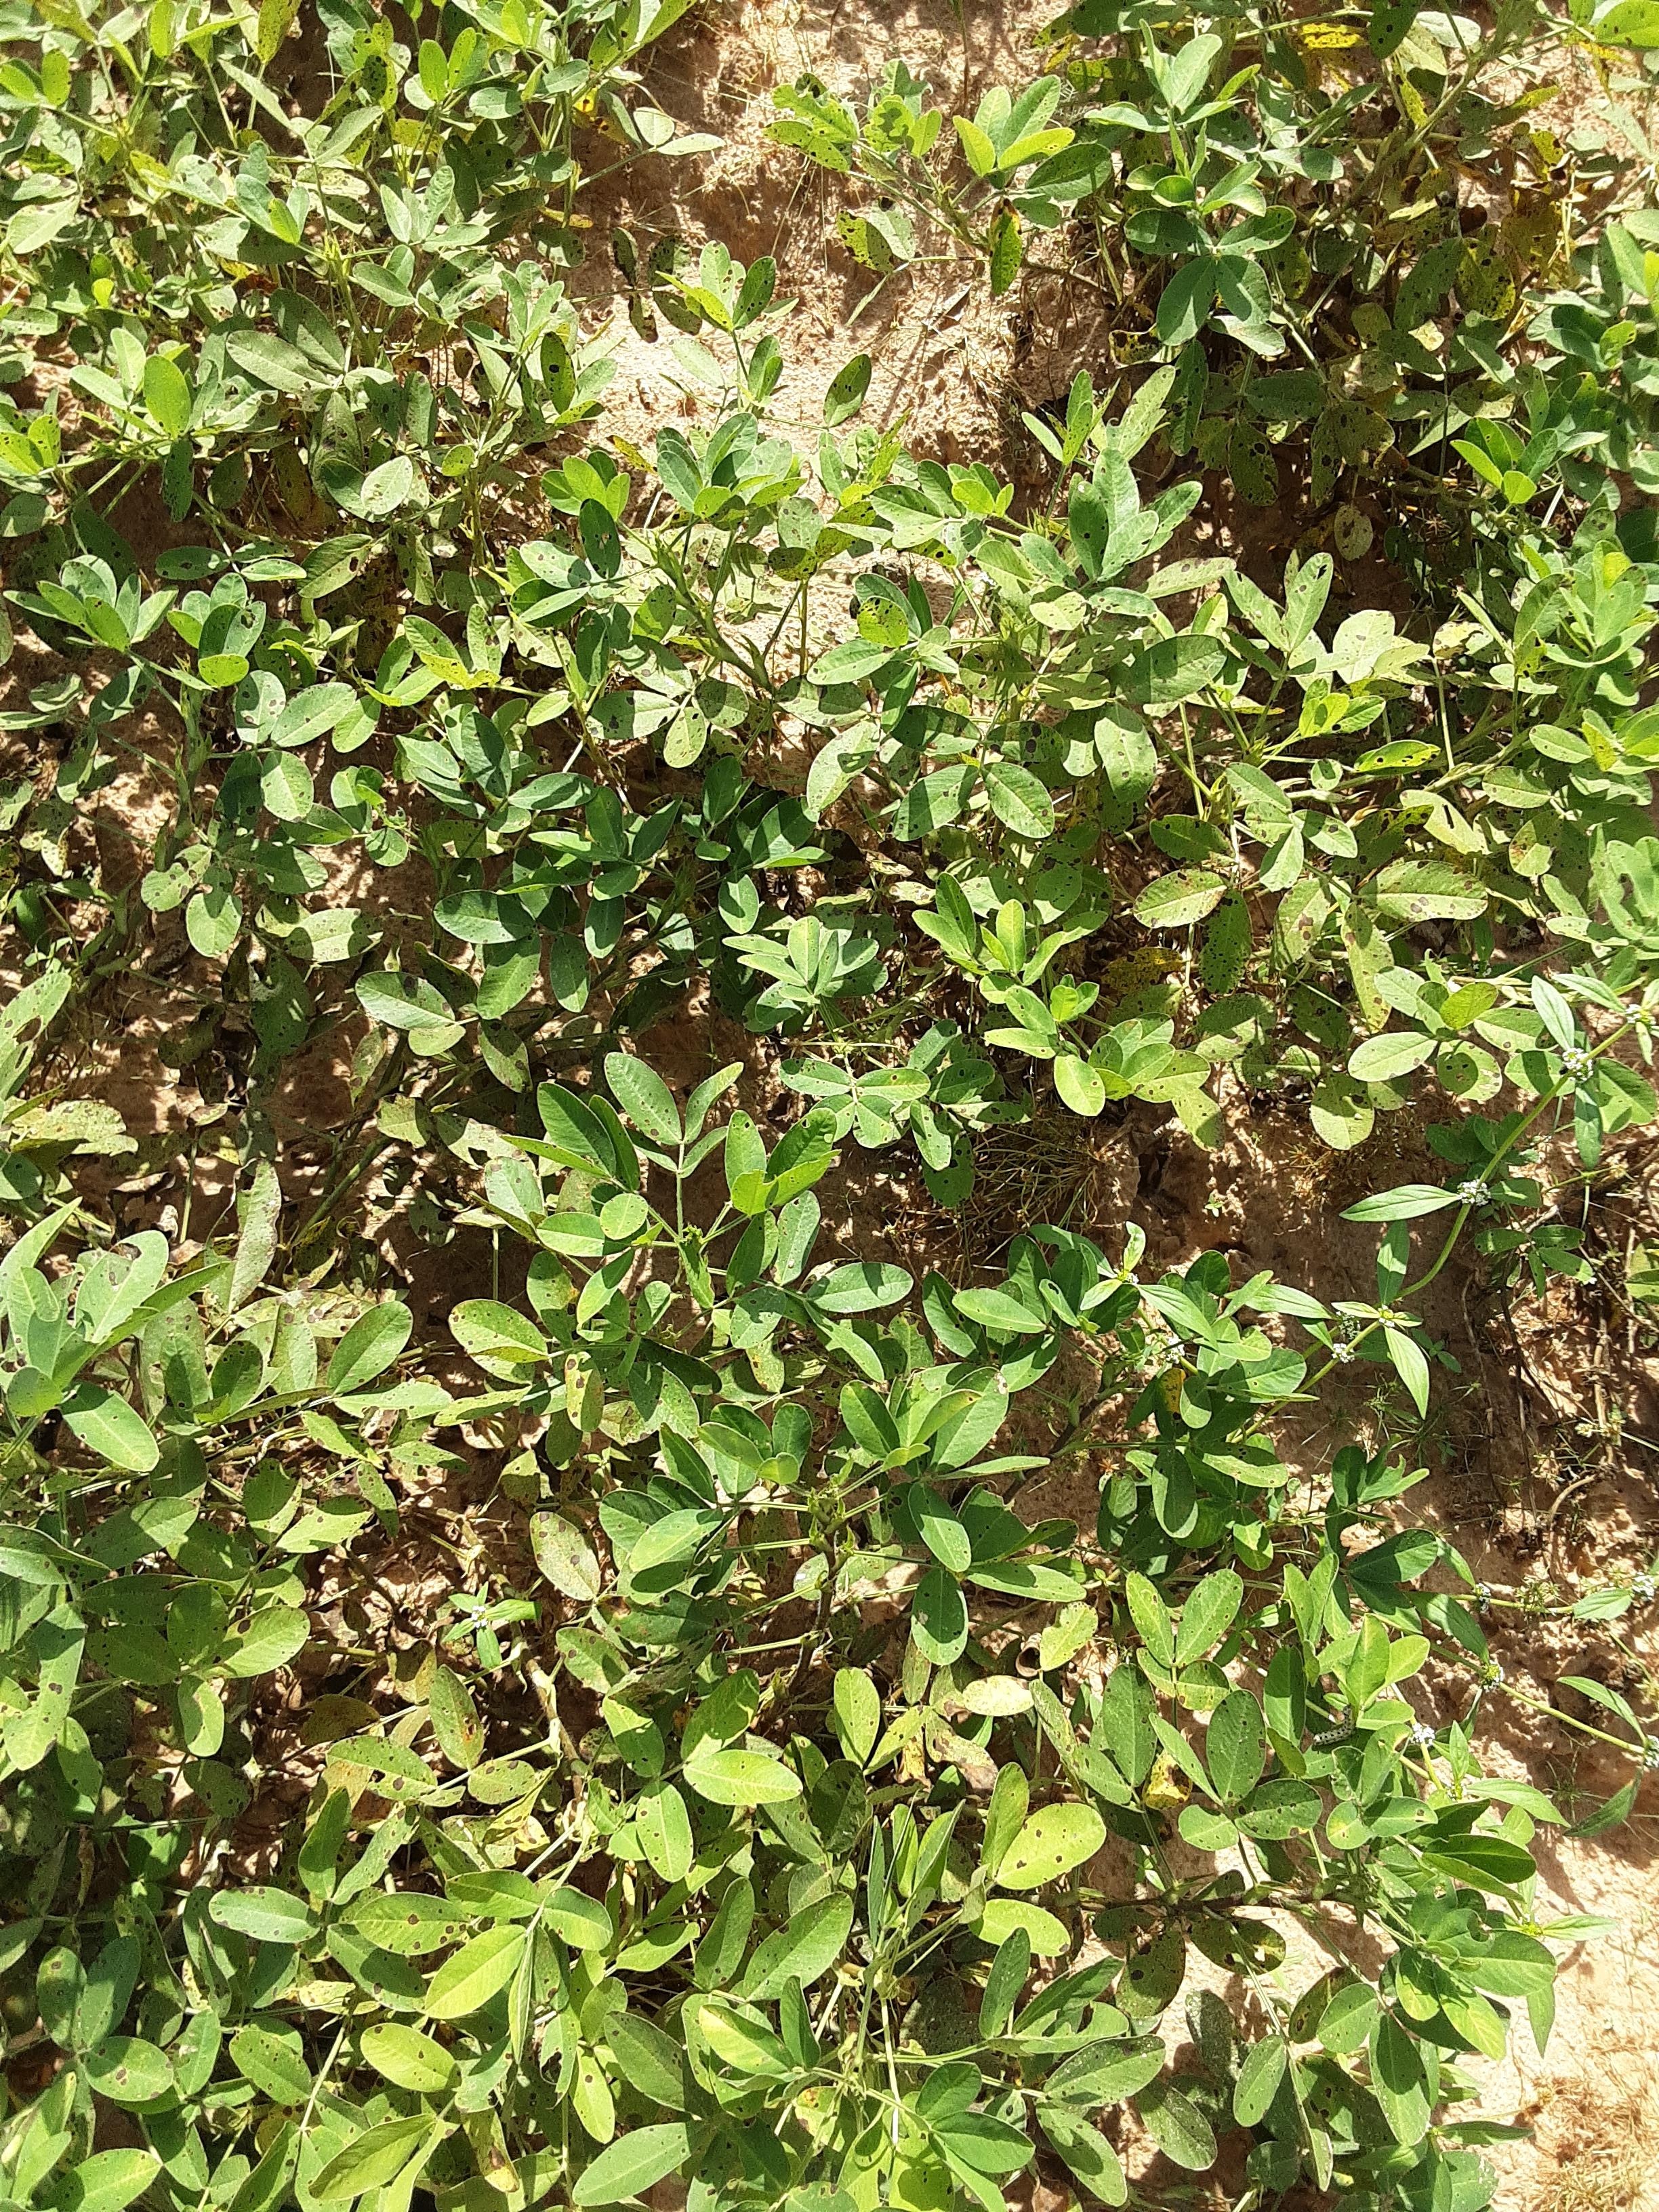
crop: groundnut
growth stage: flowering
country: Senegal
